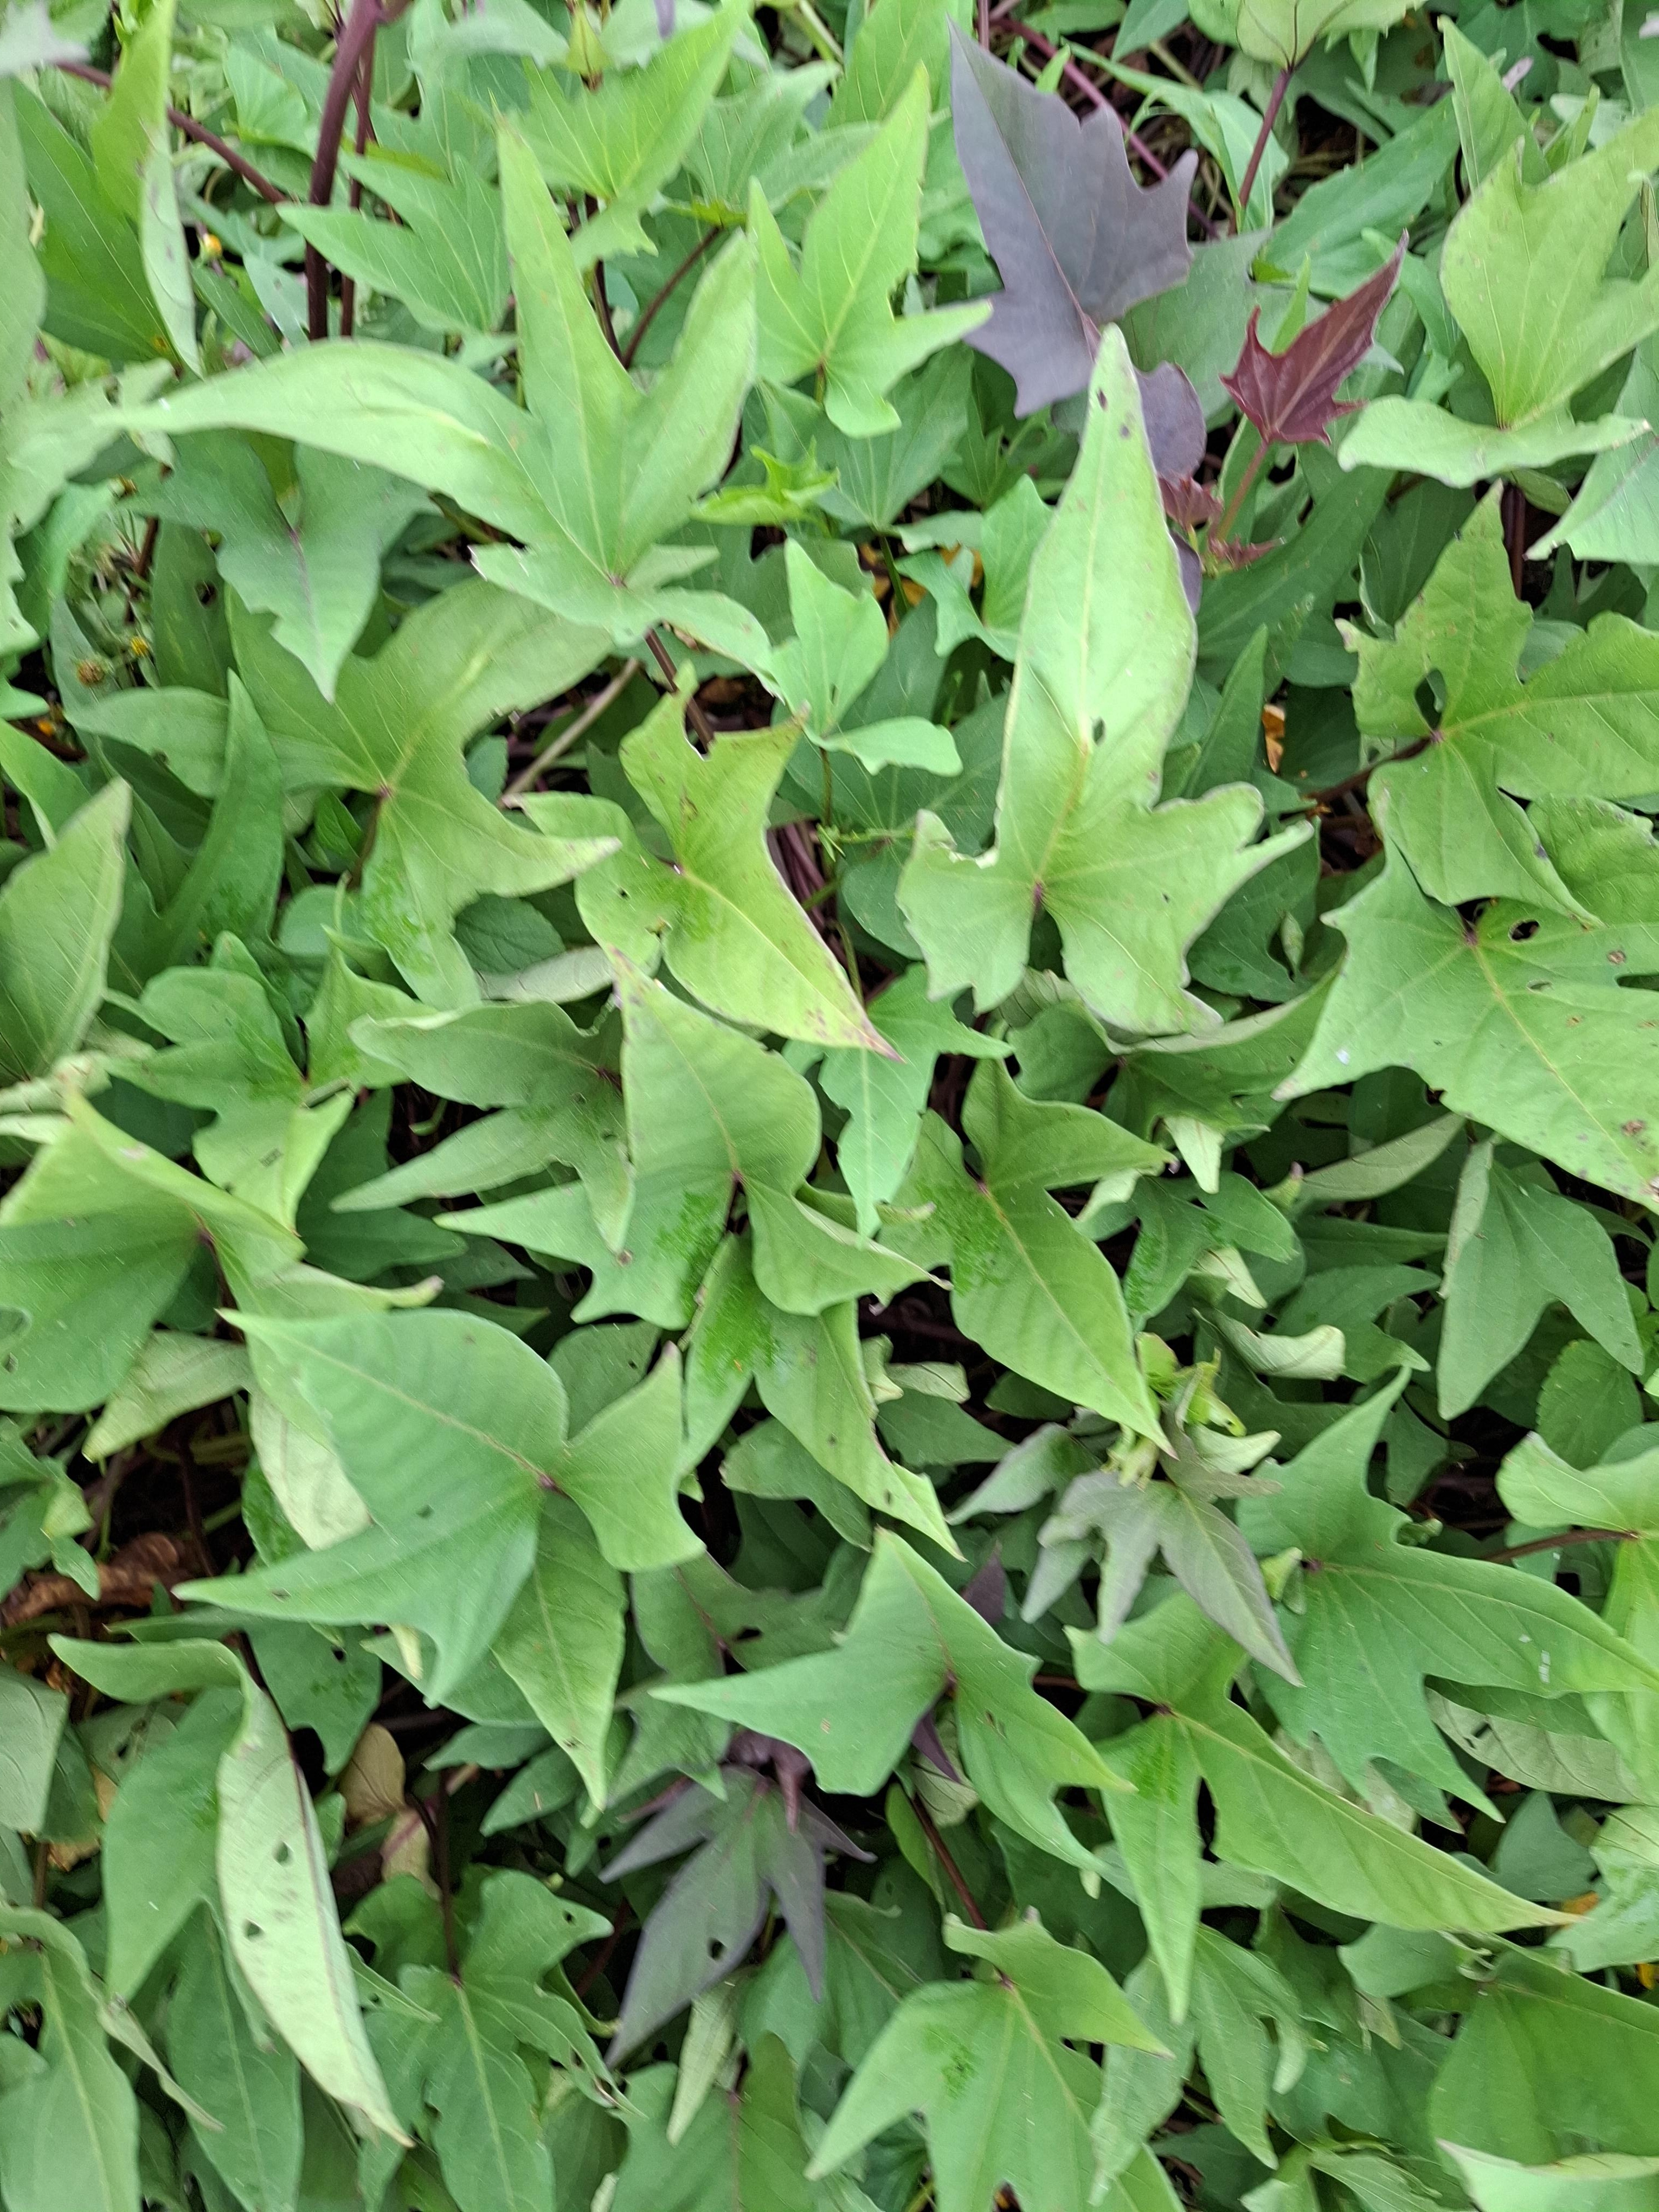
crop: sweet potato
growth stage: vegetative
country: Tanzania
